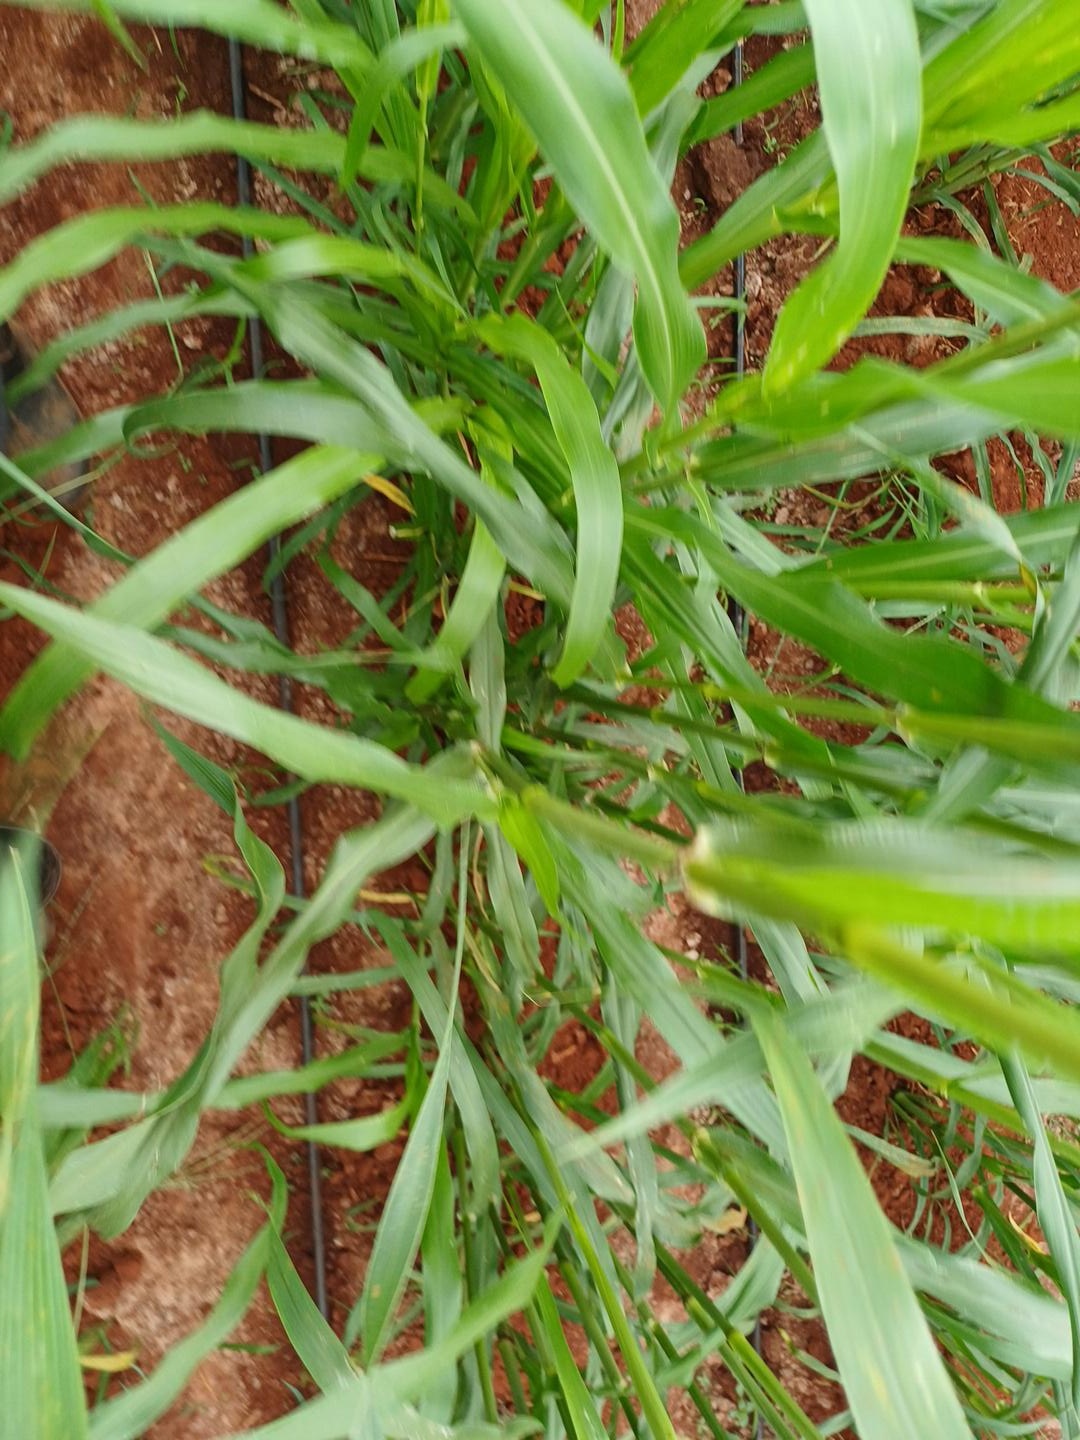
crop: pearl millet
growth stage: flowering
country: Kenya
